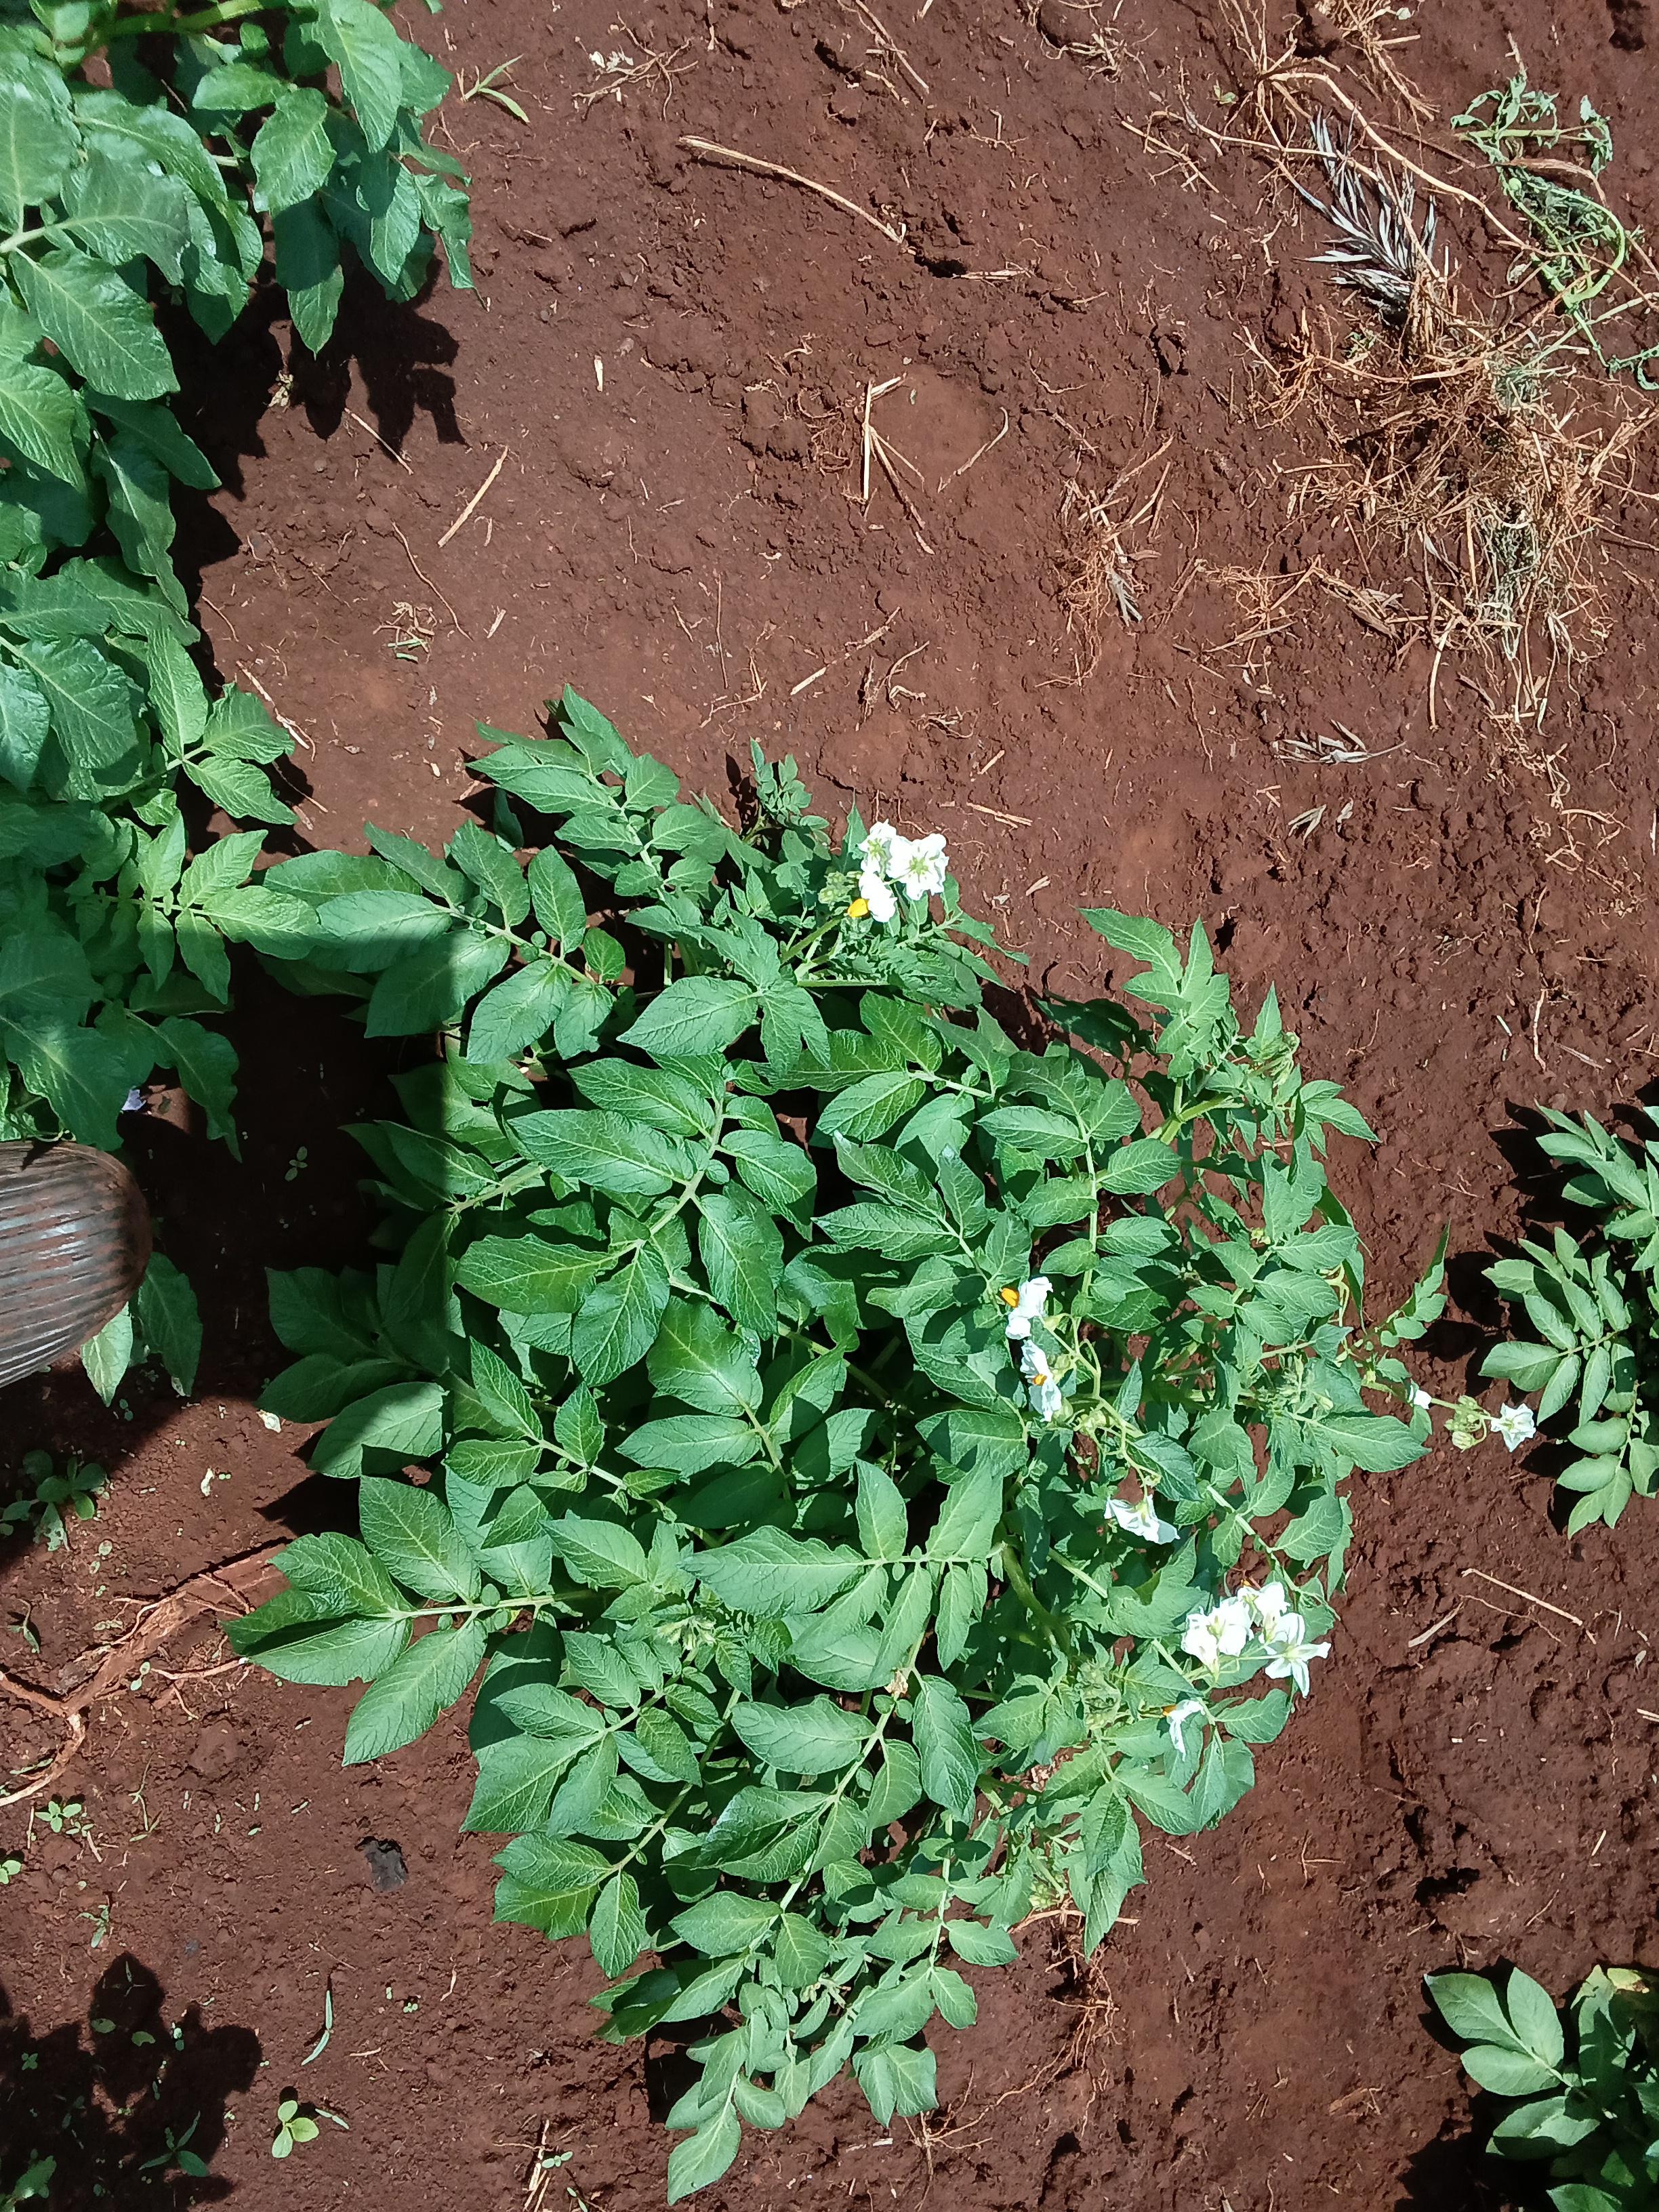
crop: potato
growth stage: flowering
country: Kenya
